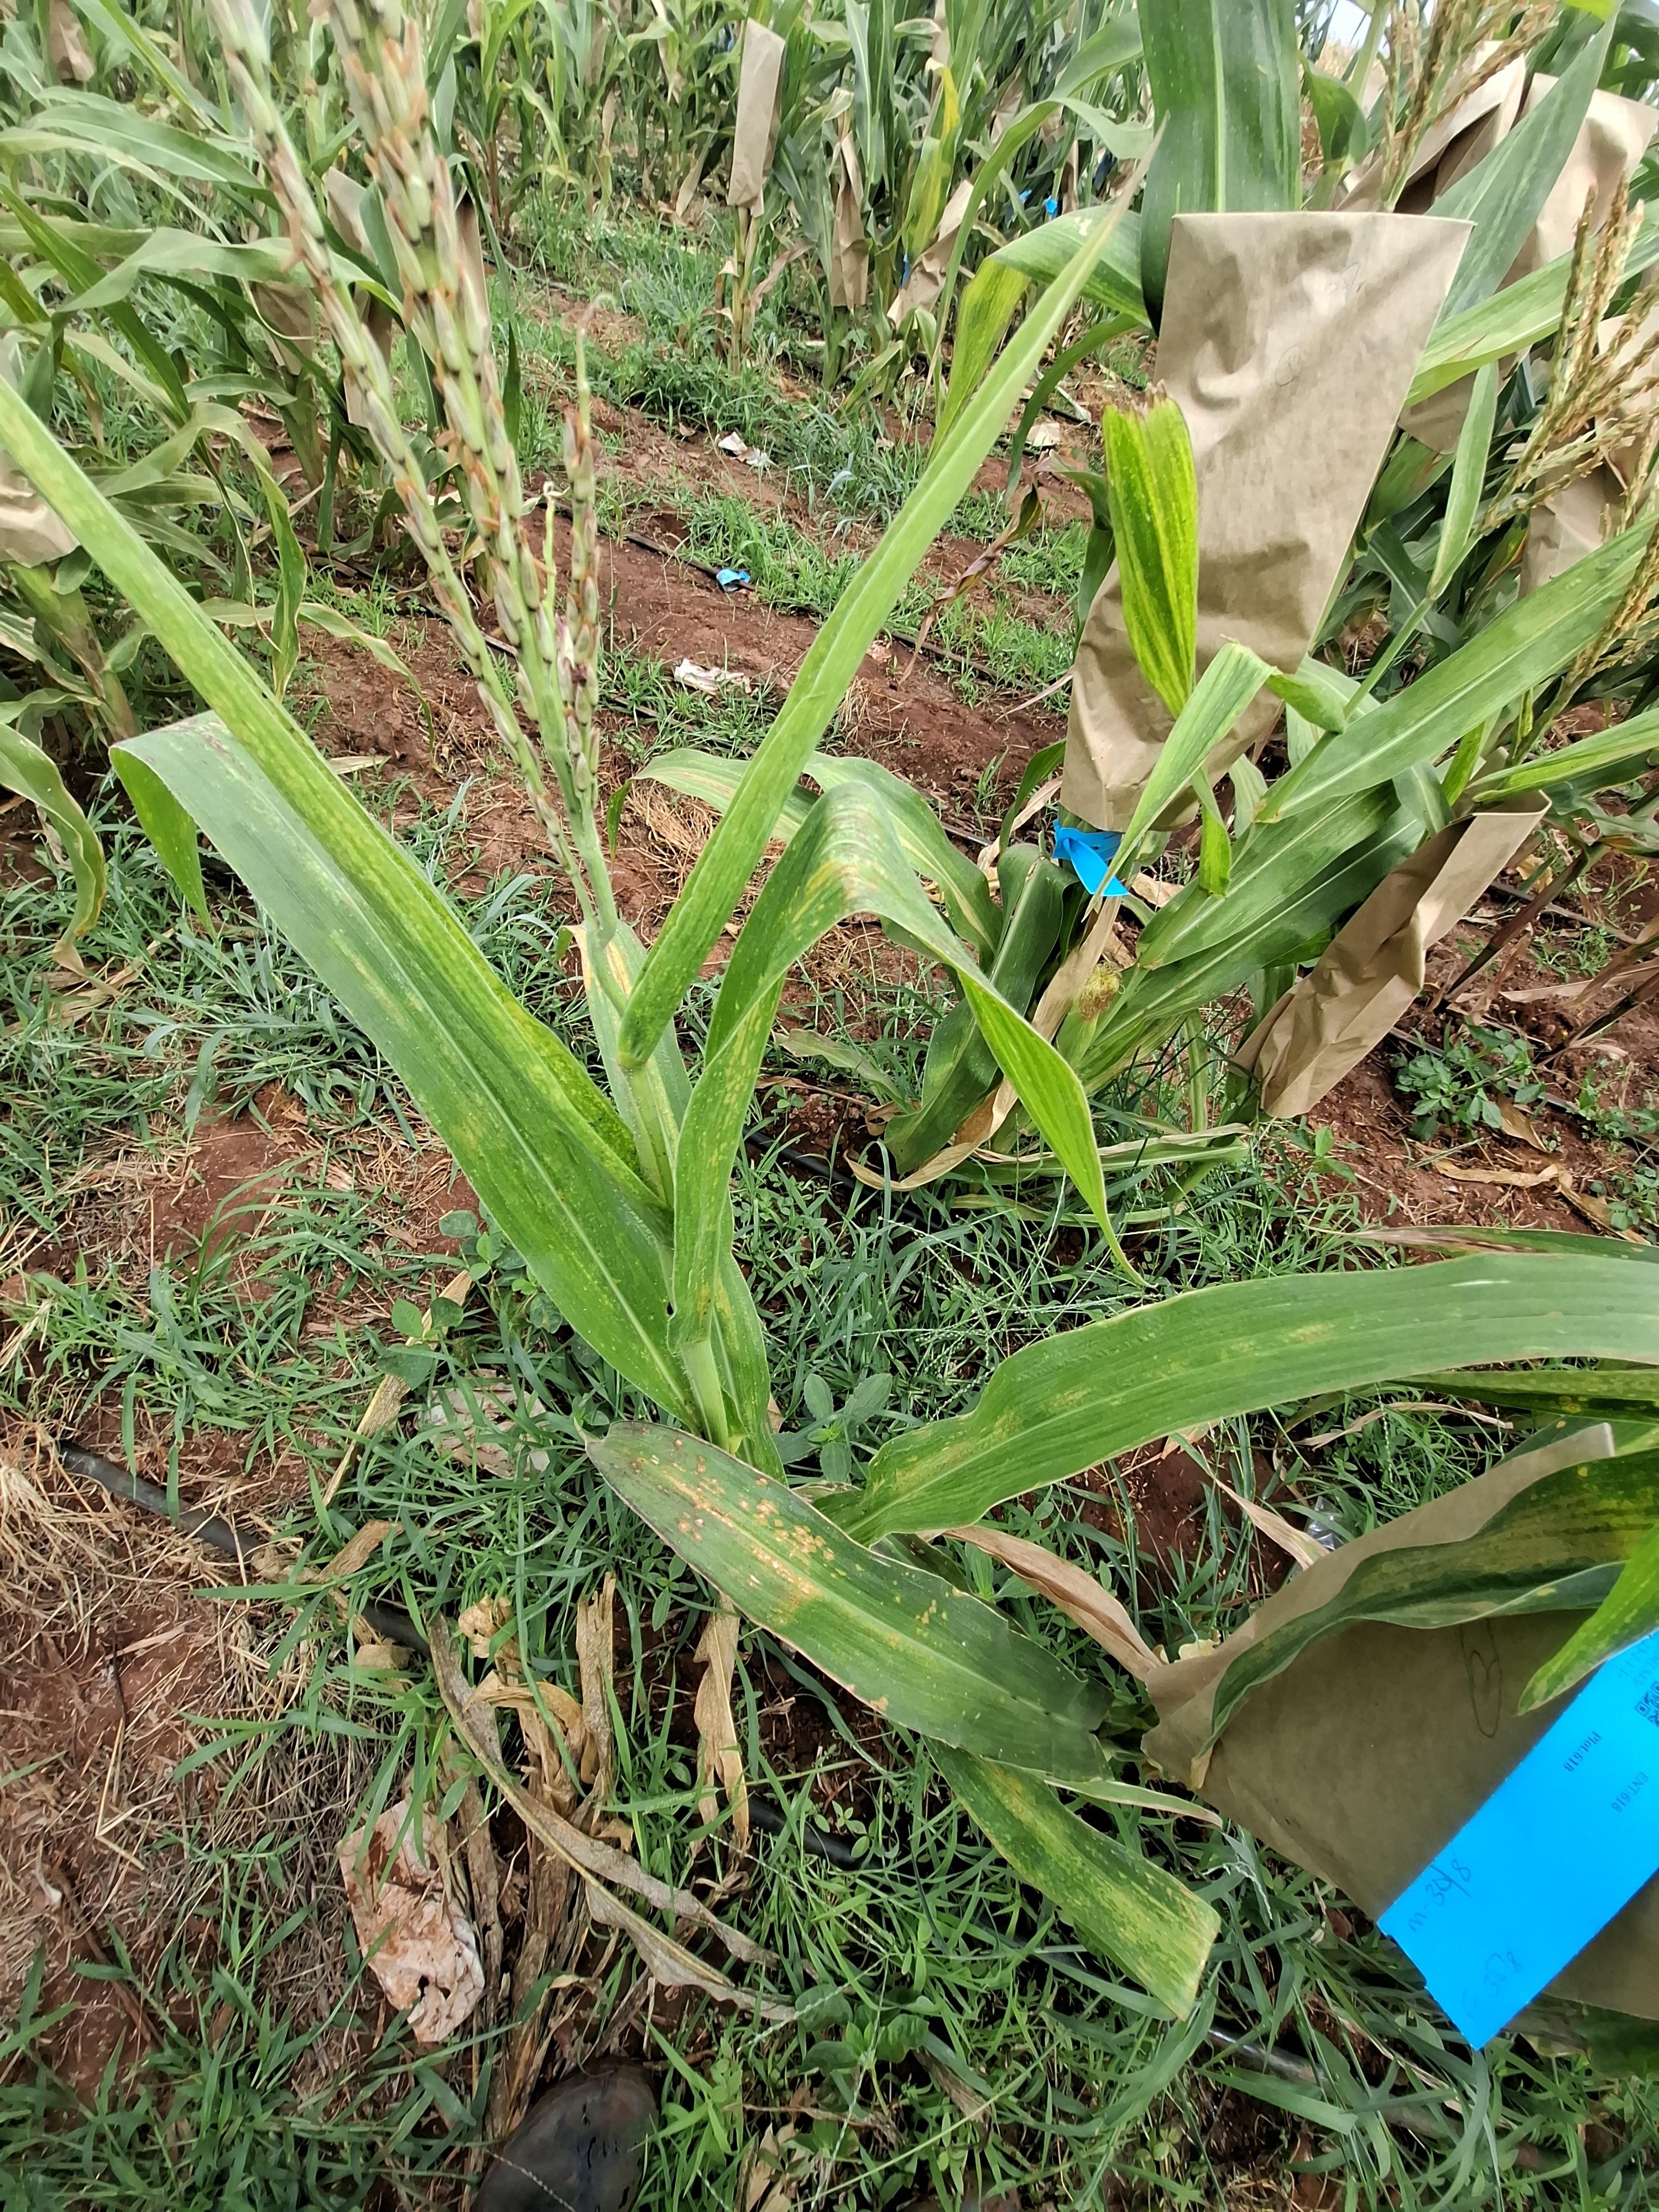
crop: maize
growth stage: flowering
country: Kenya
